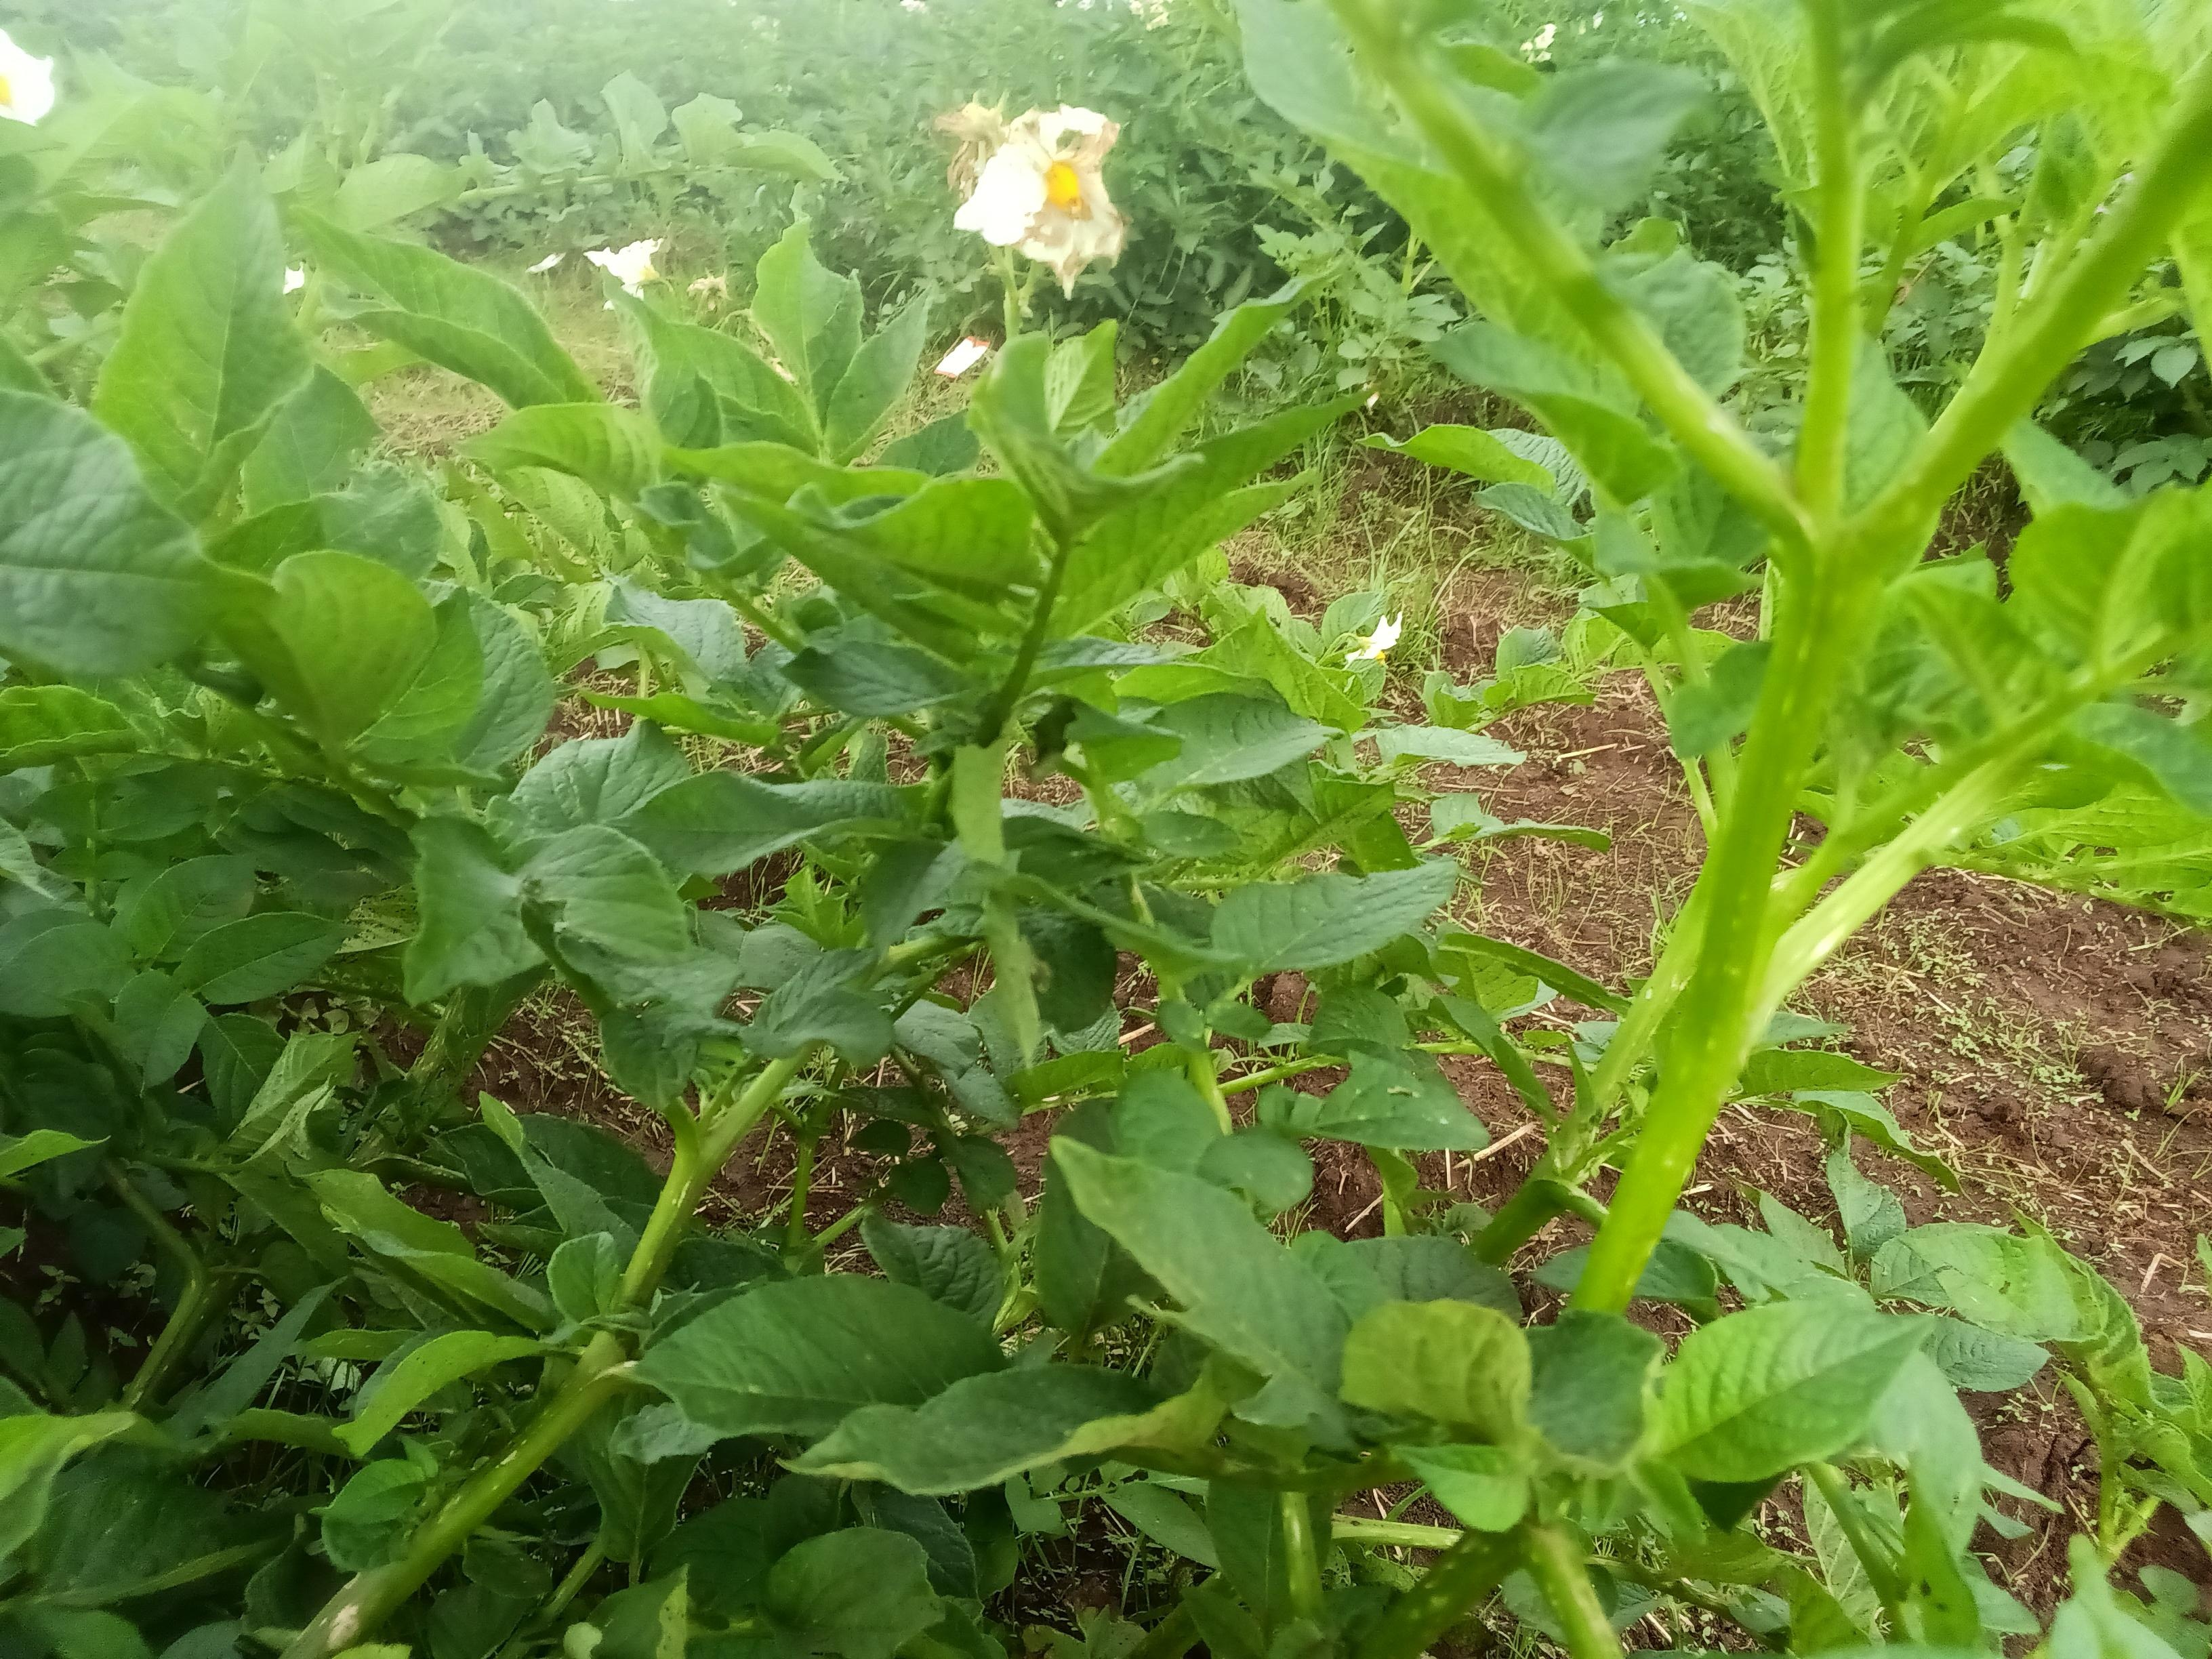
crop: potato
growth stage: vegetative
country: Kenya
